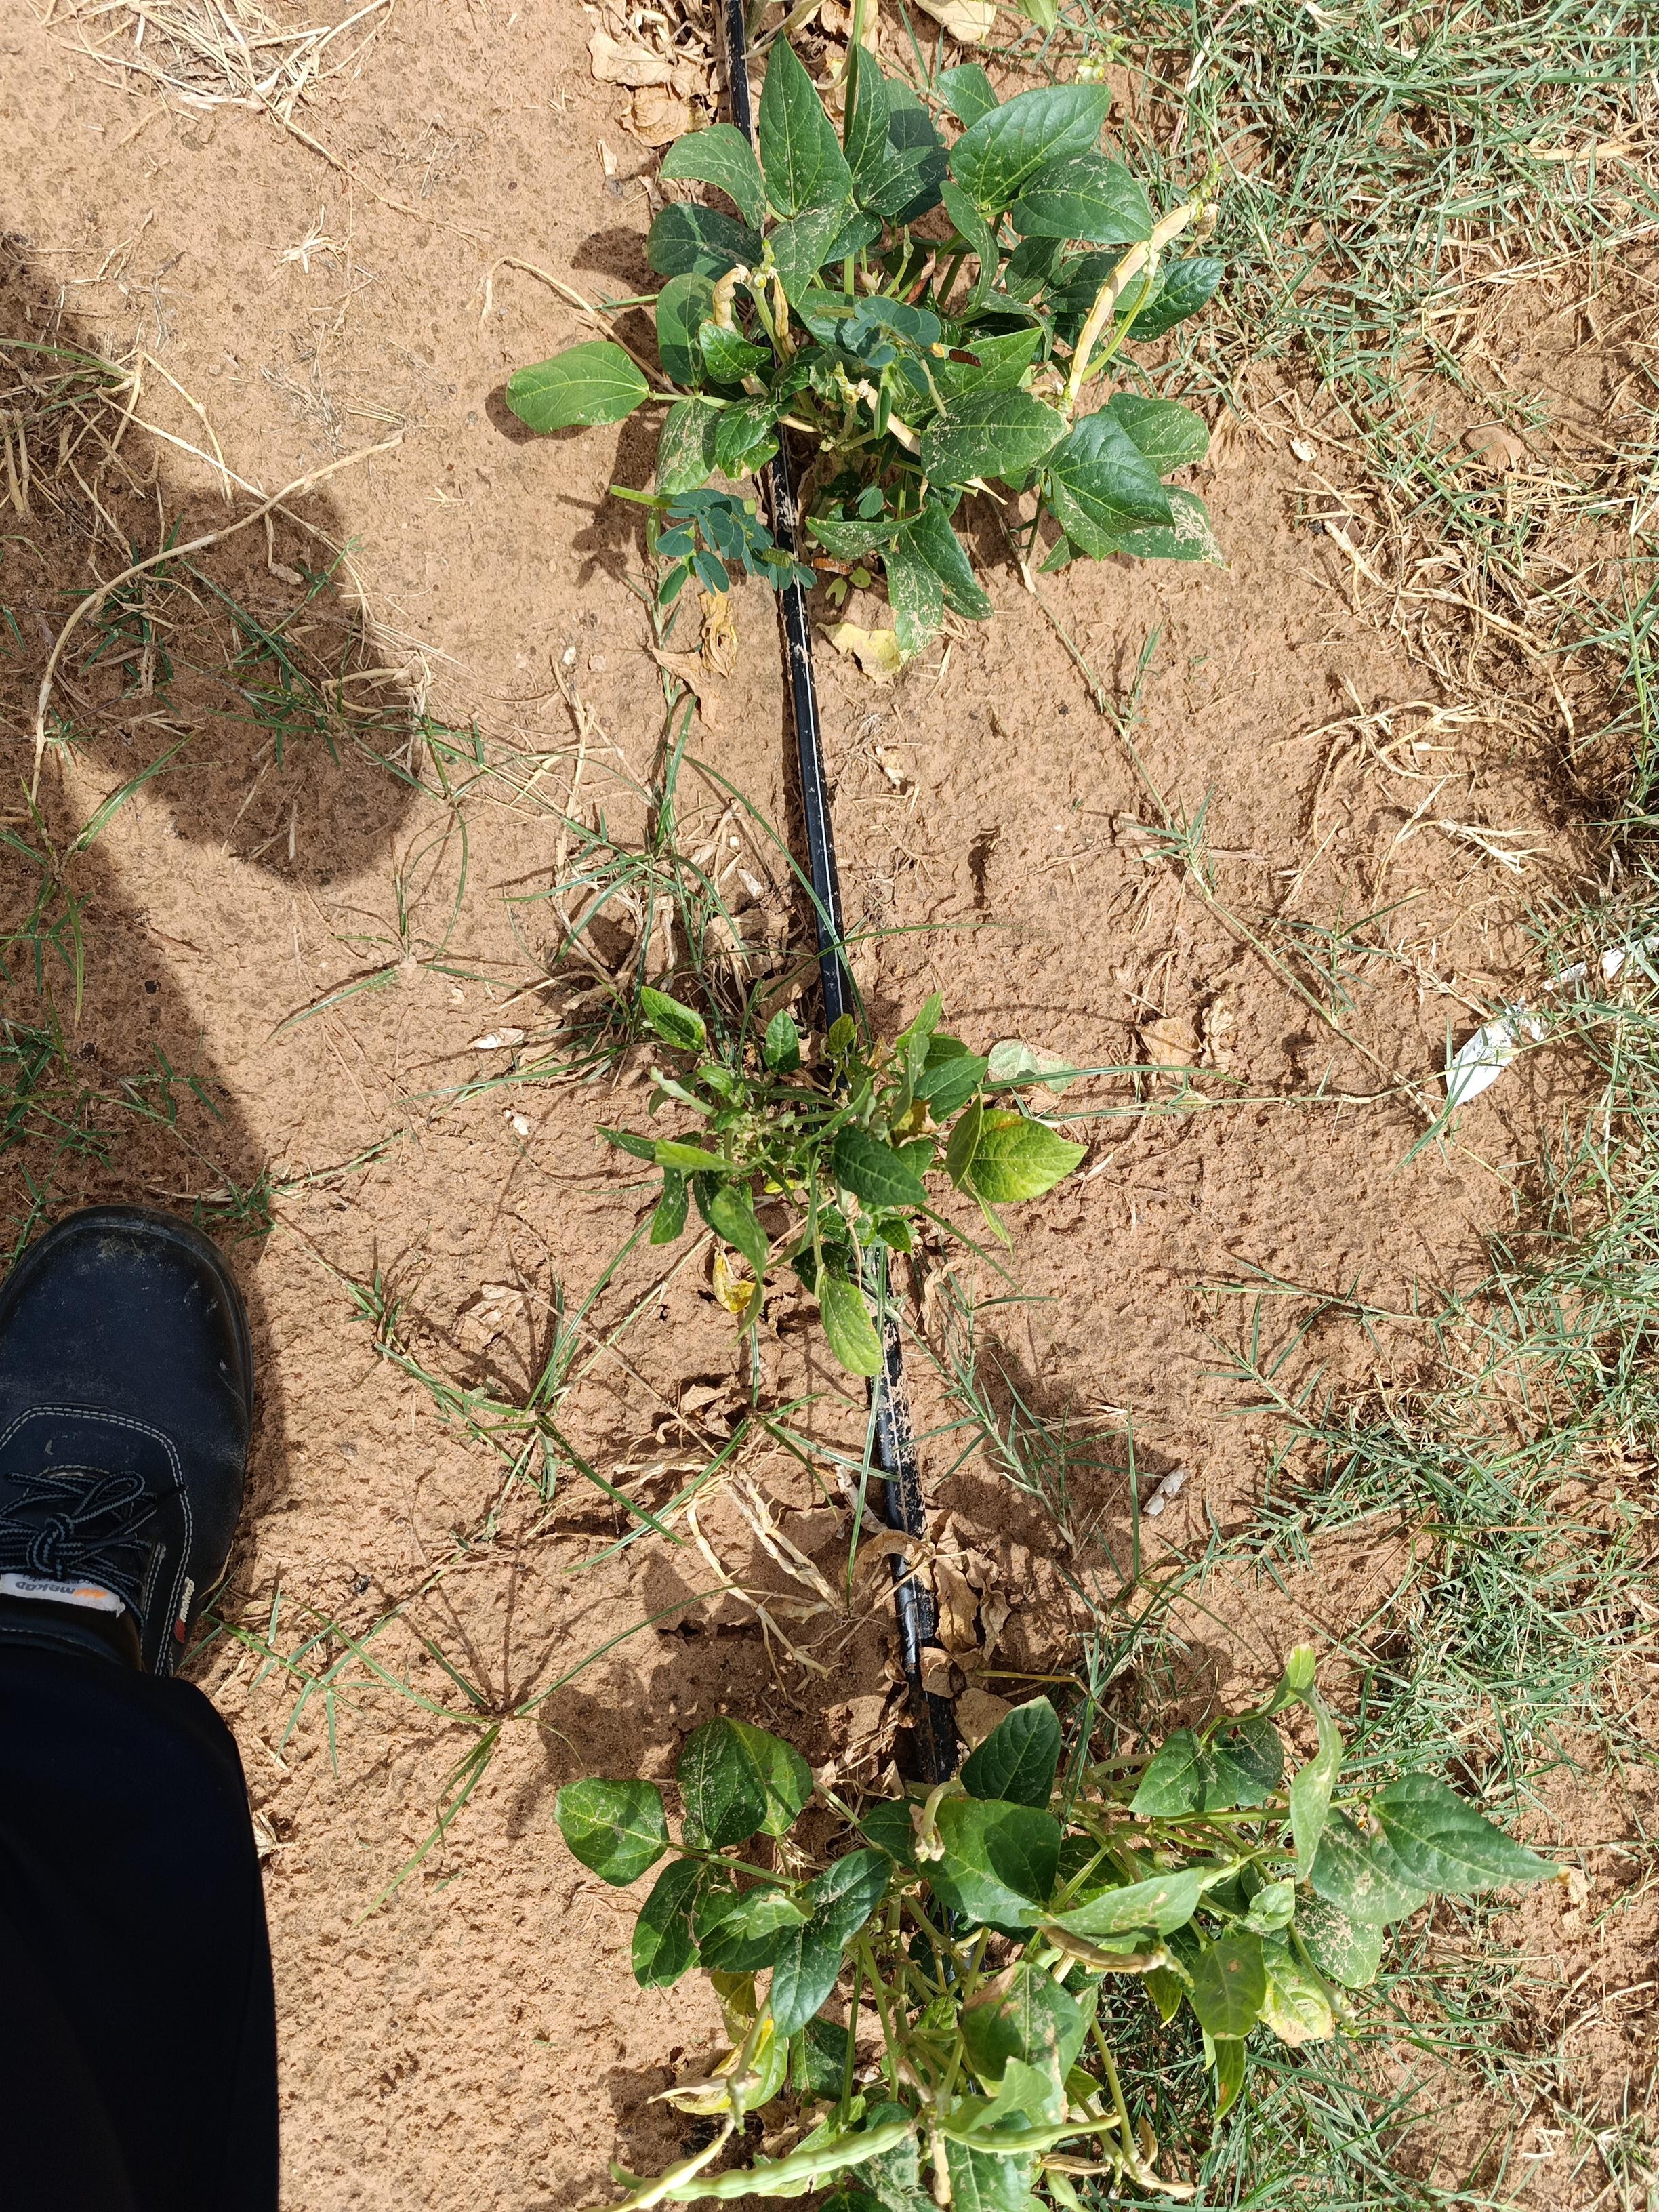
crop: cowpea
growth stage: development pod
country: Nigeria
